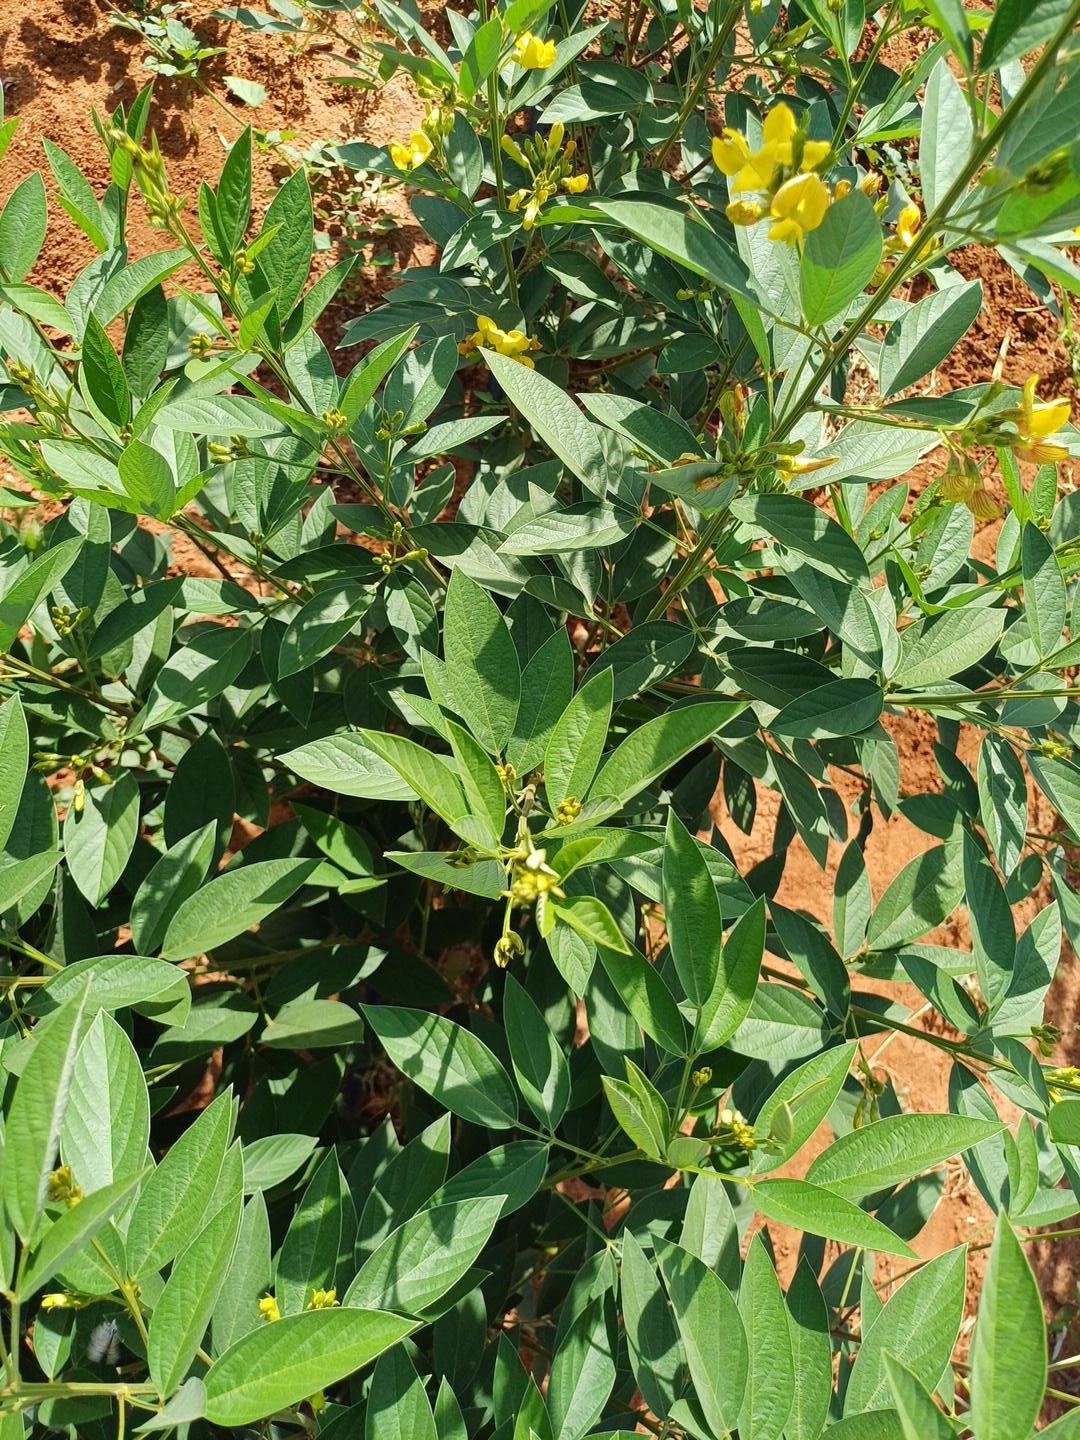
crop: pigeonpea
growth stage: flowering
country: Kenya
